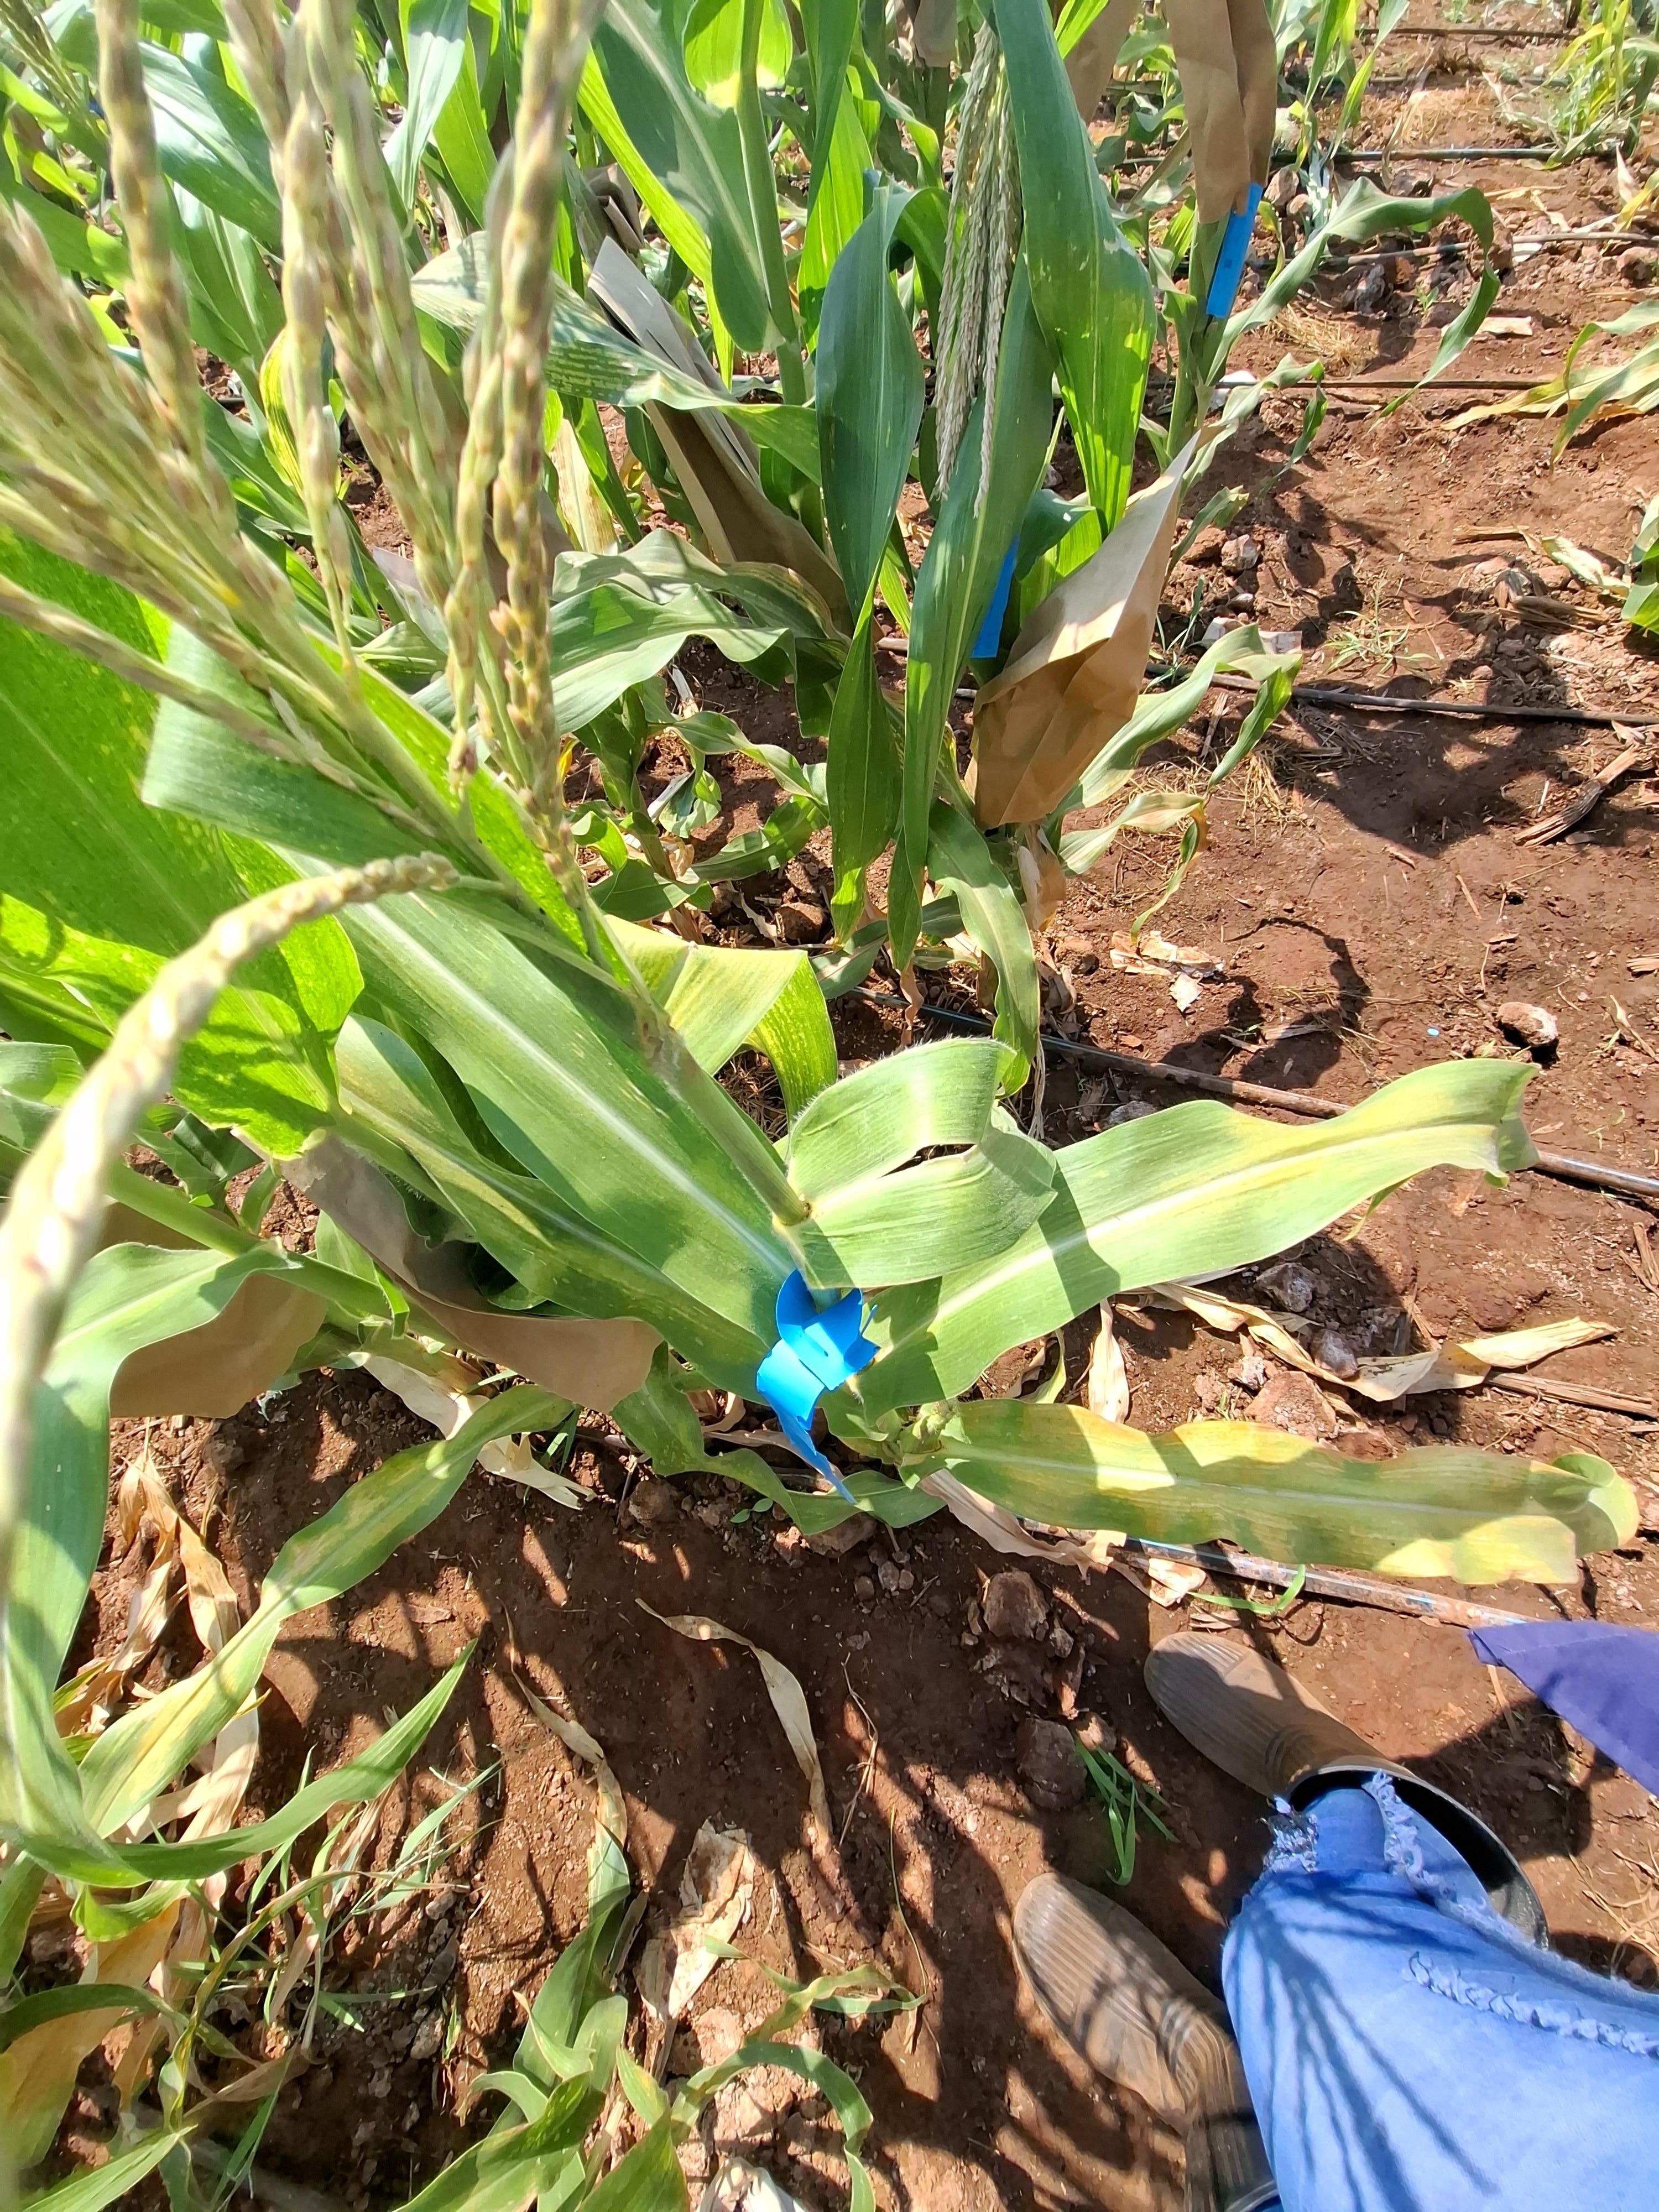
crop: maize
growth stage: flowering
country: Kenya
